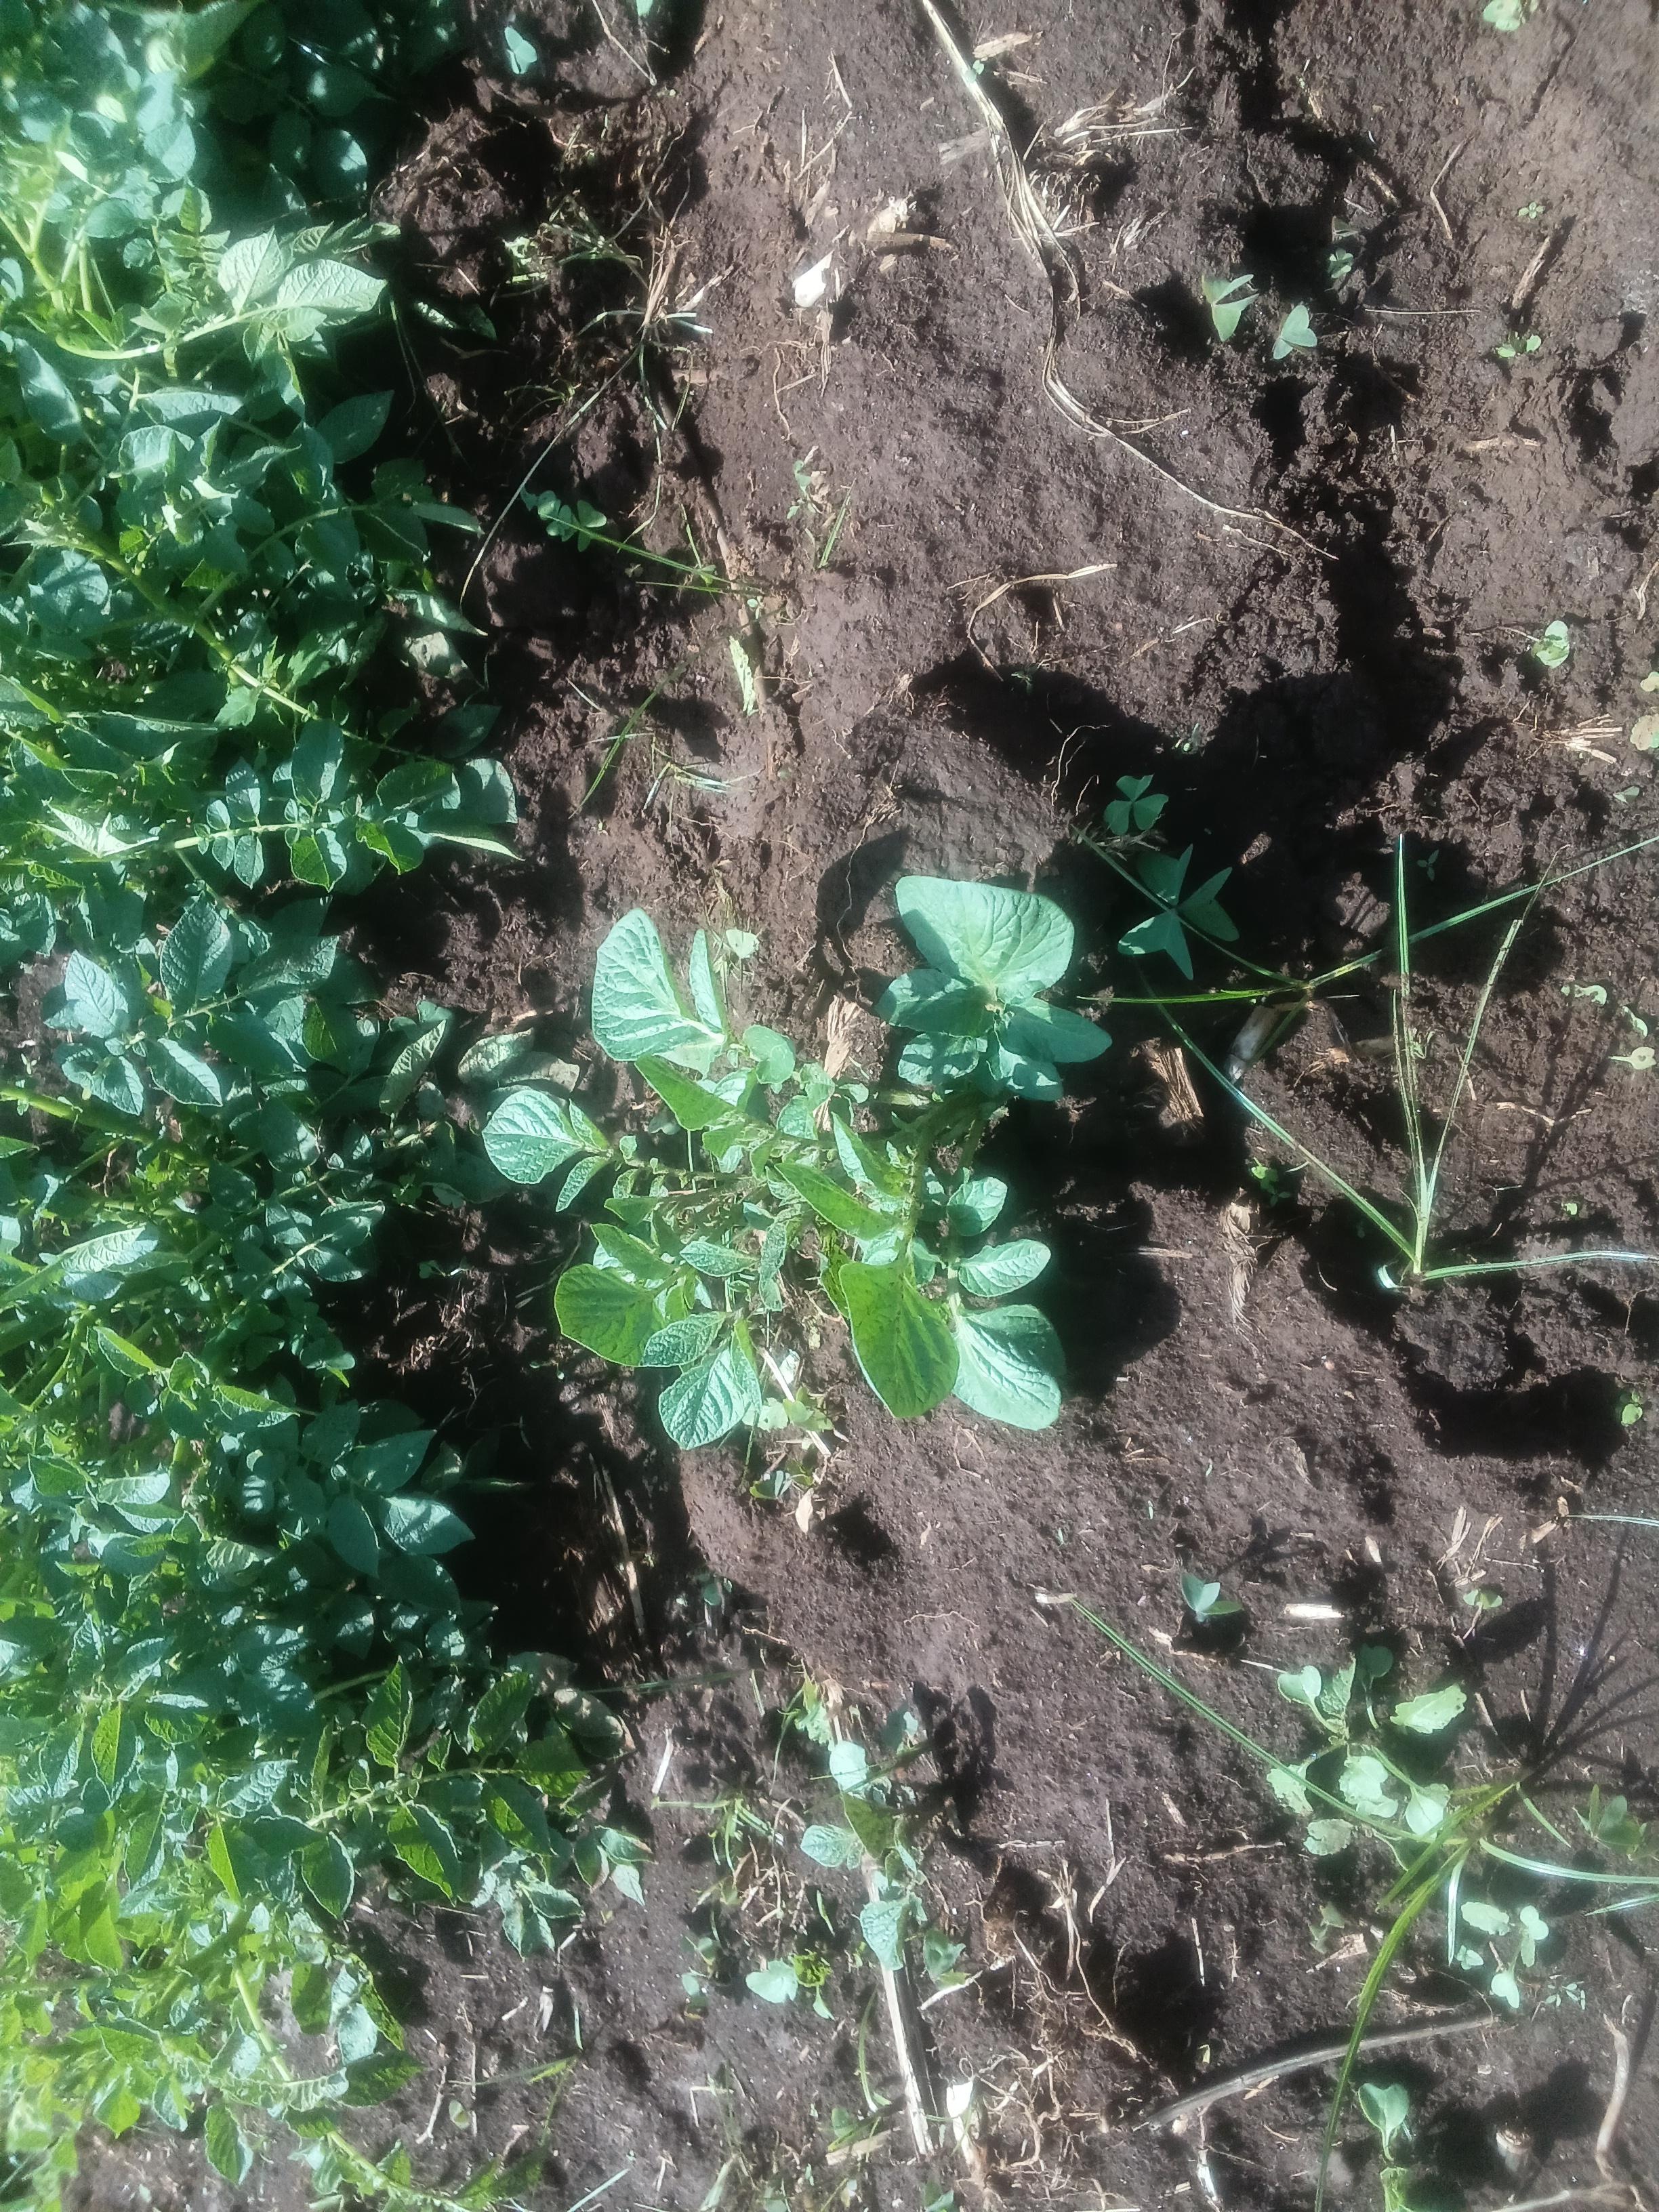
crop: potato
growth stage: vegetative
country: Kenya
